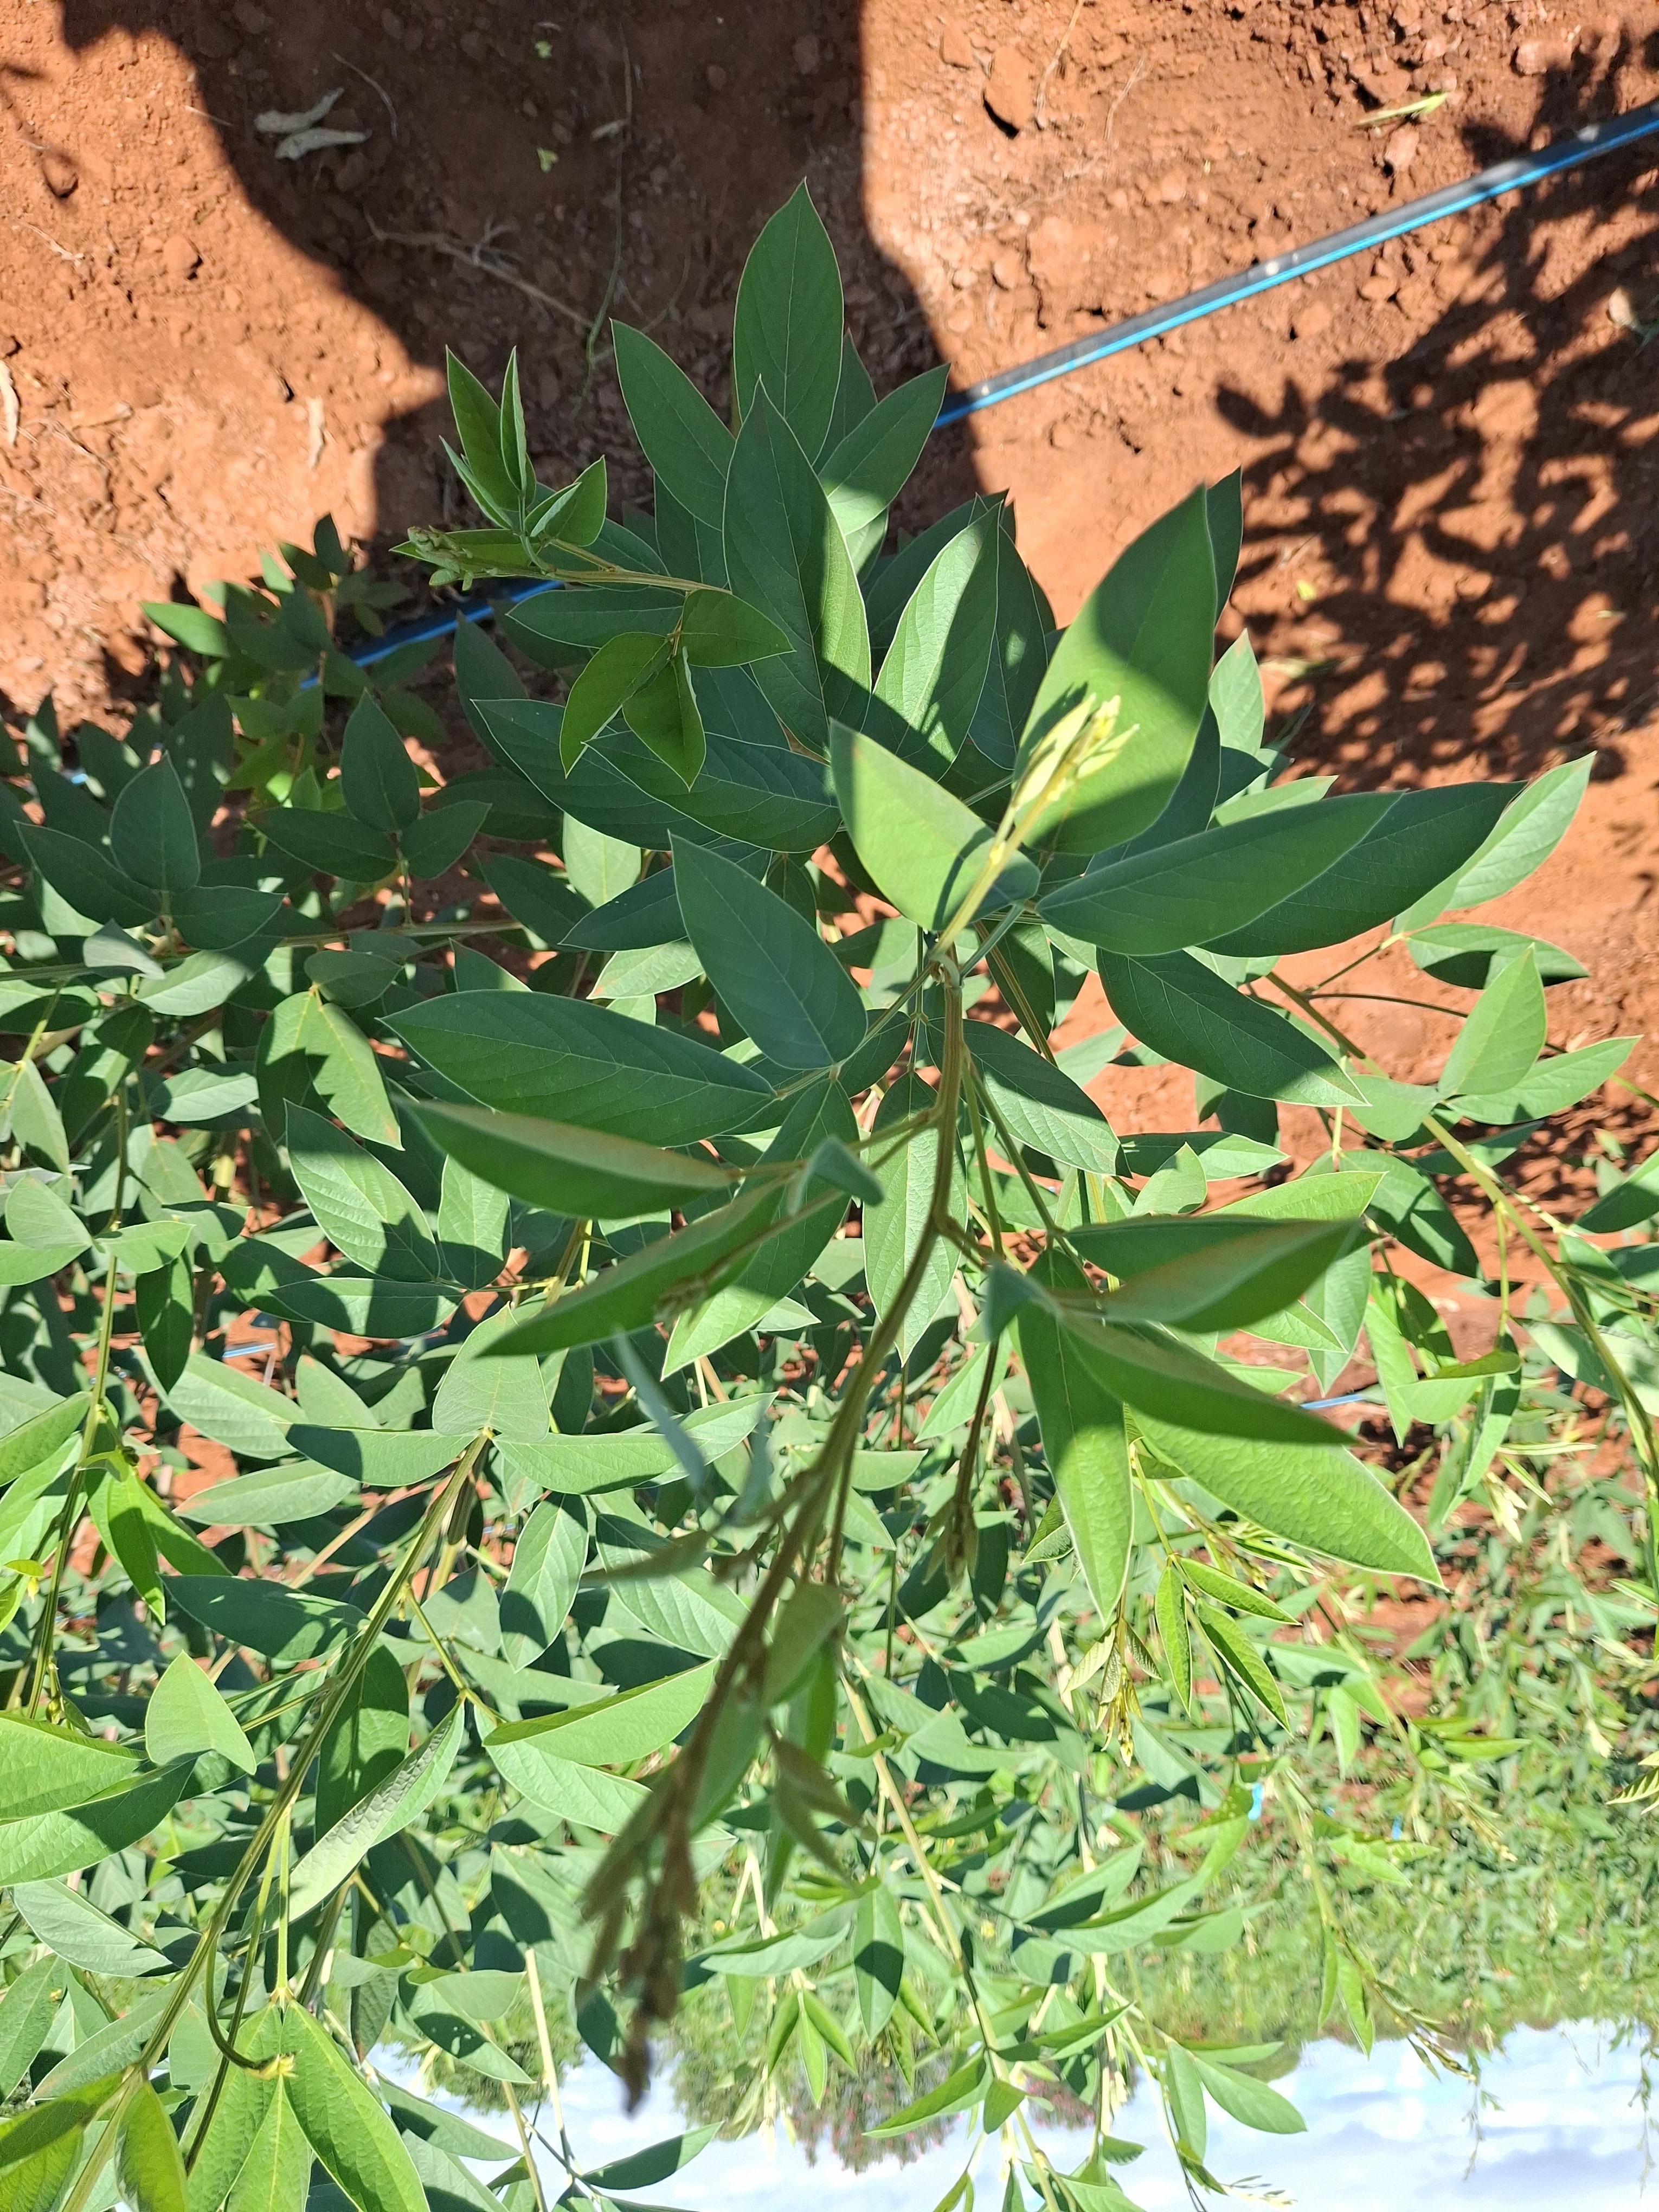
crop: pigeonpea
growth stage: flowering
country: Kenya
